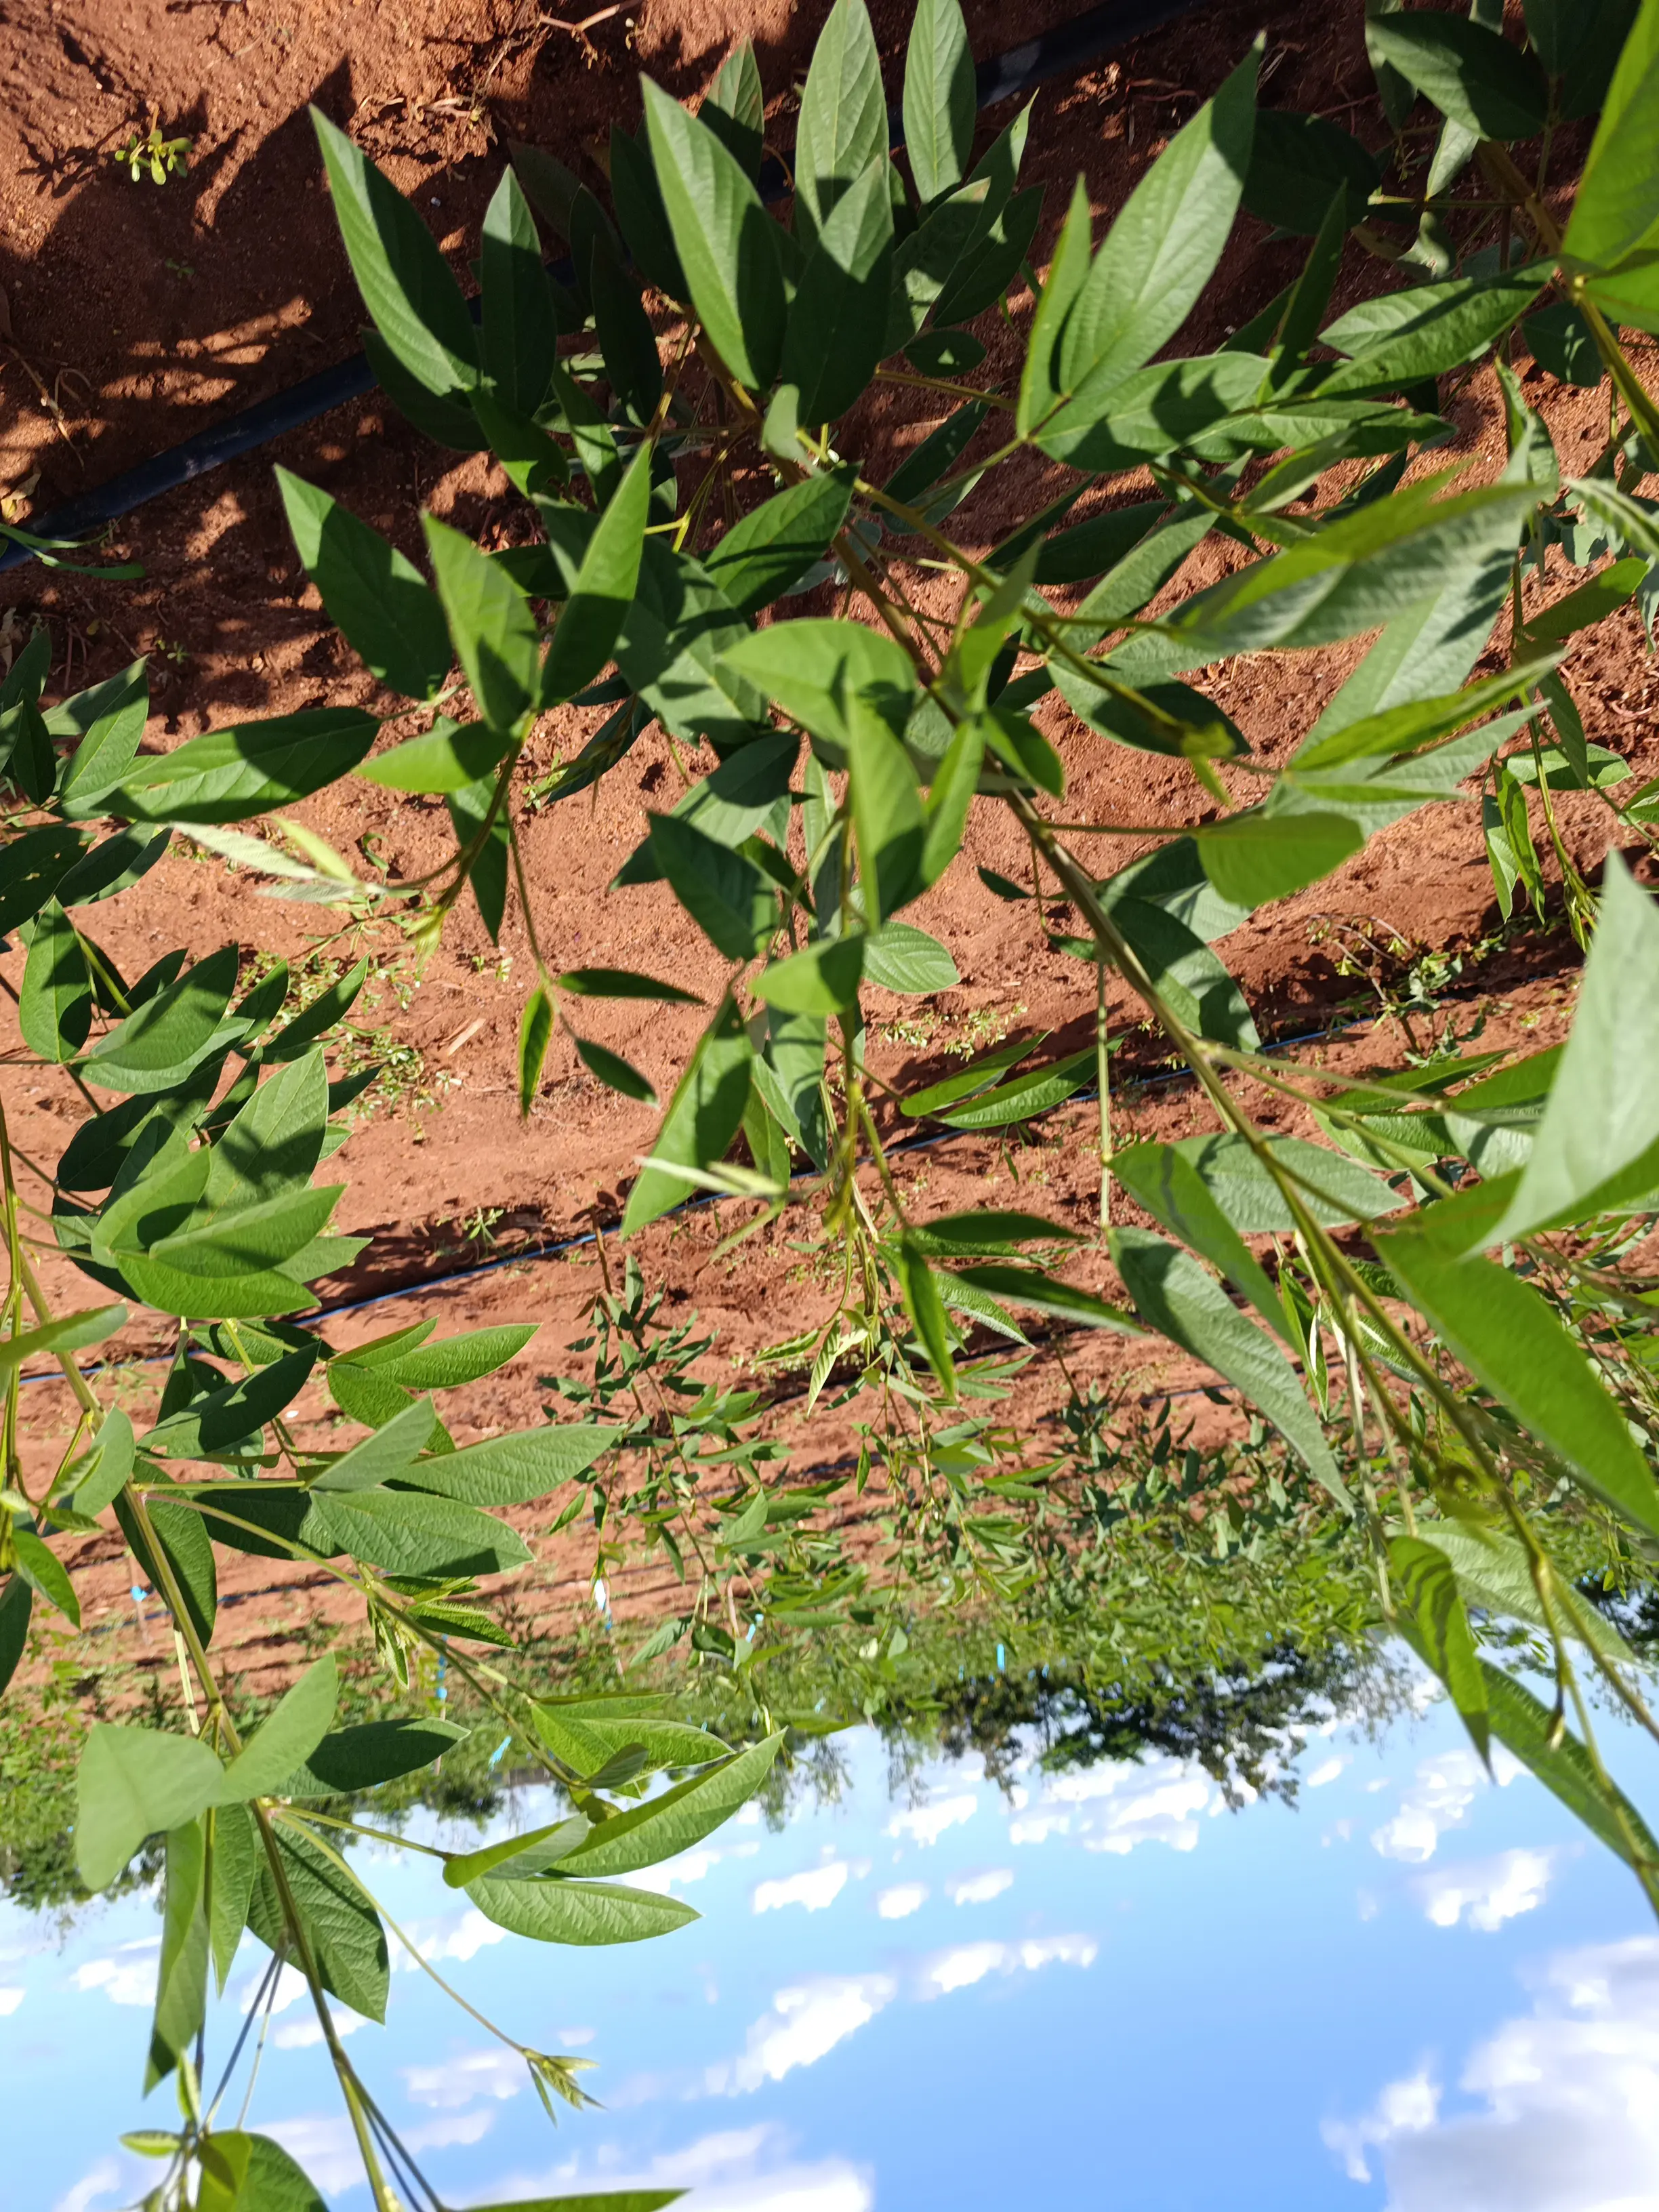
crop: pigeonpea
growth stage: vegetative
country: Kenya
